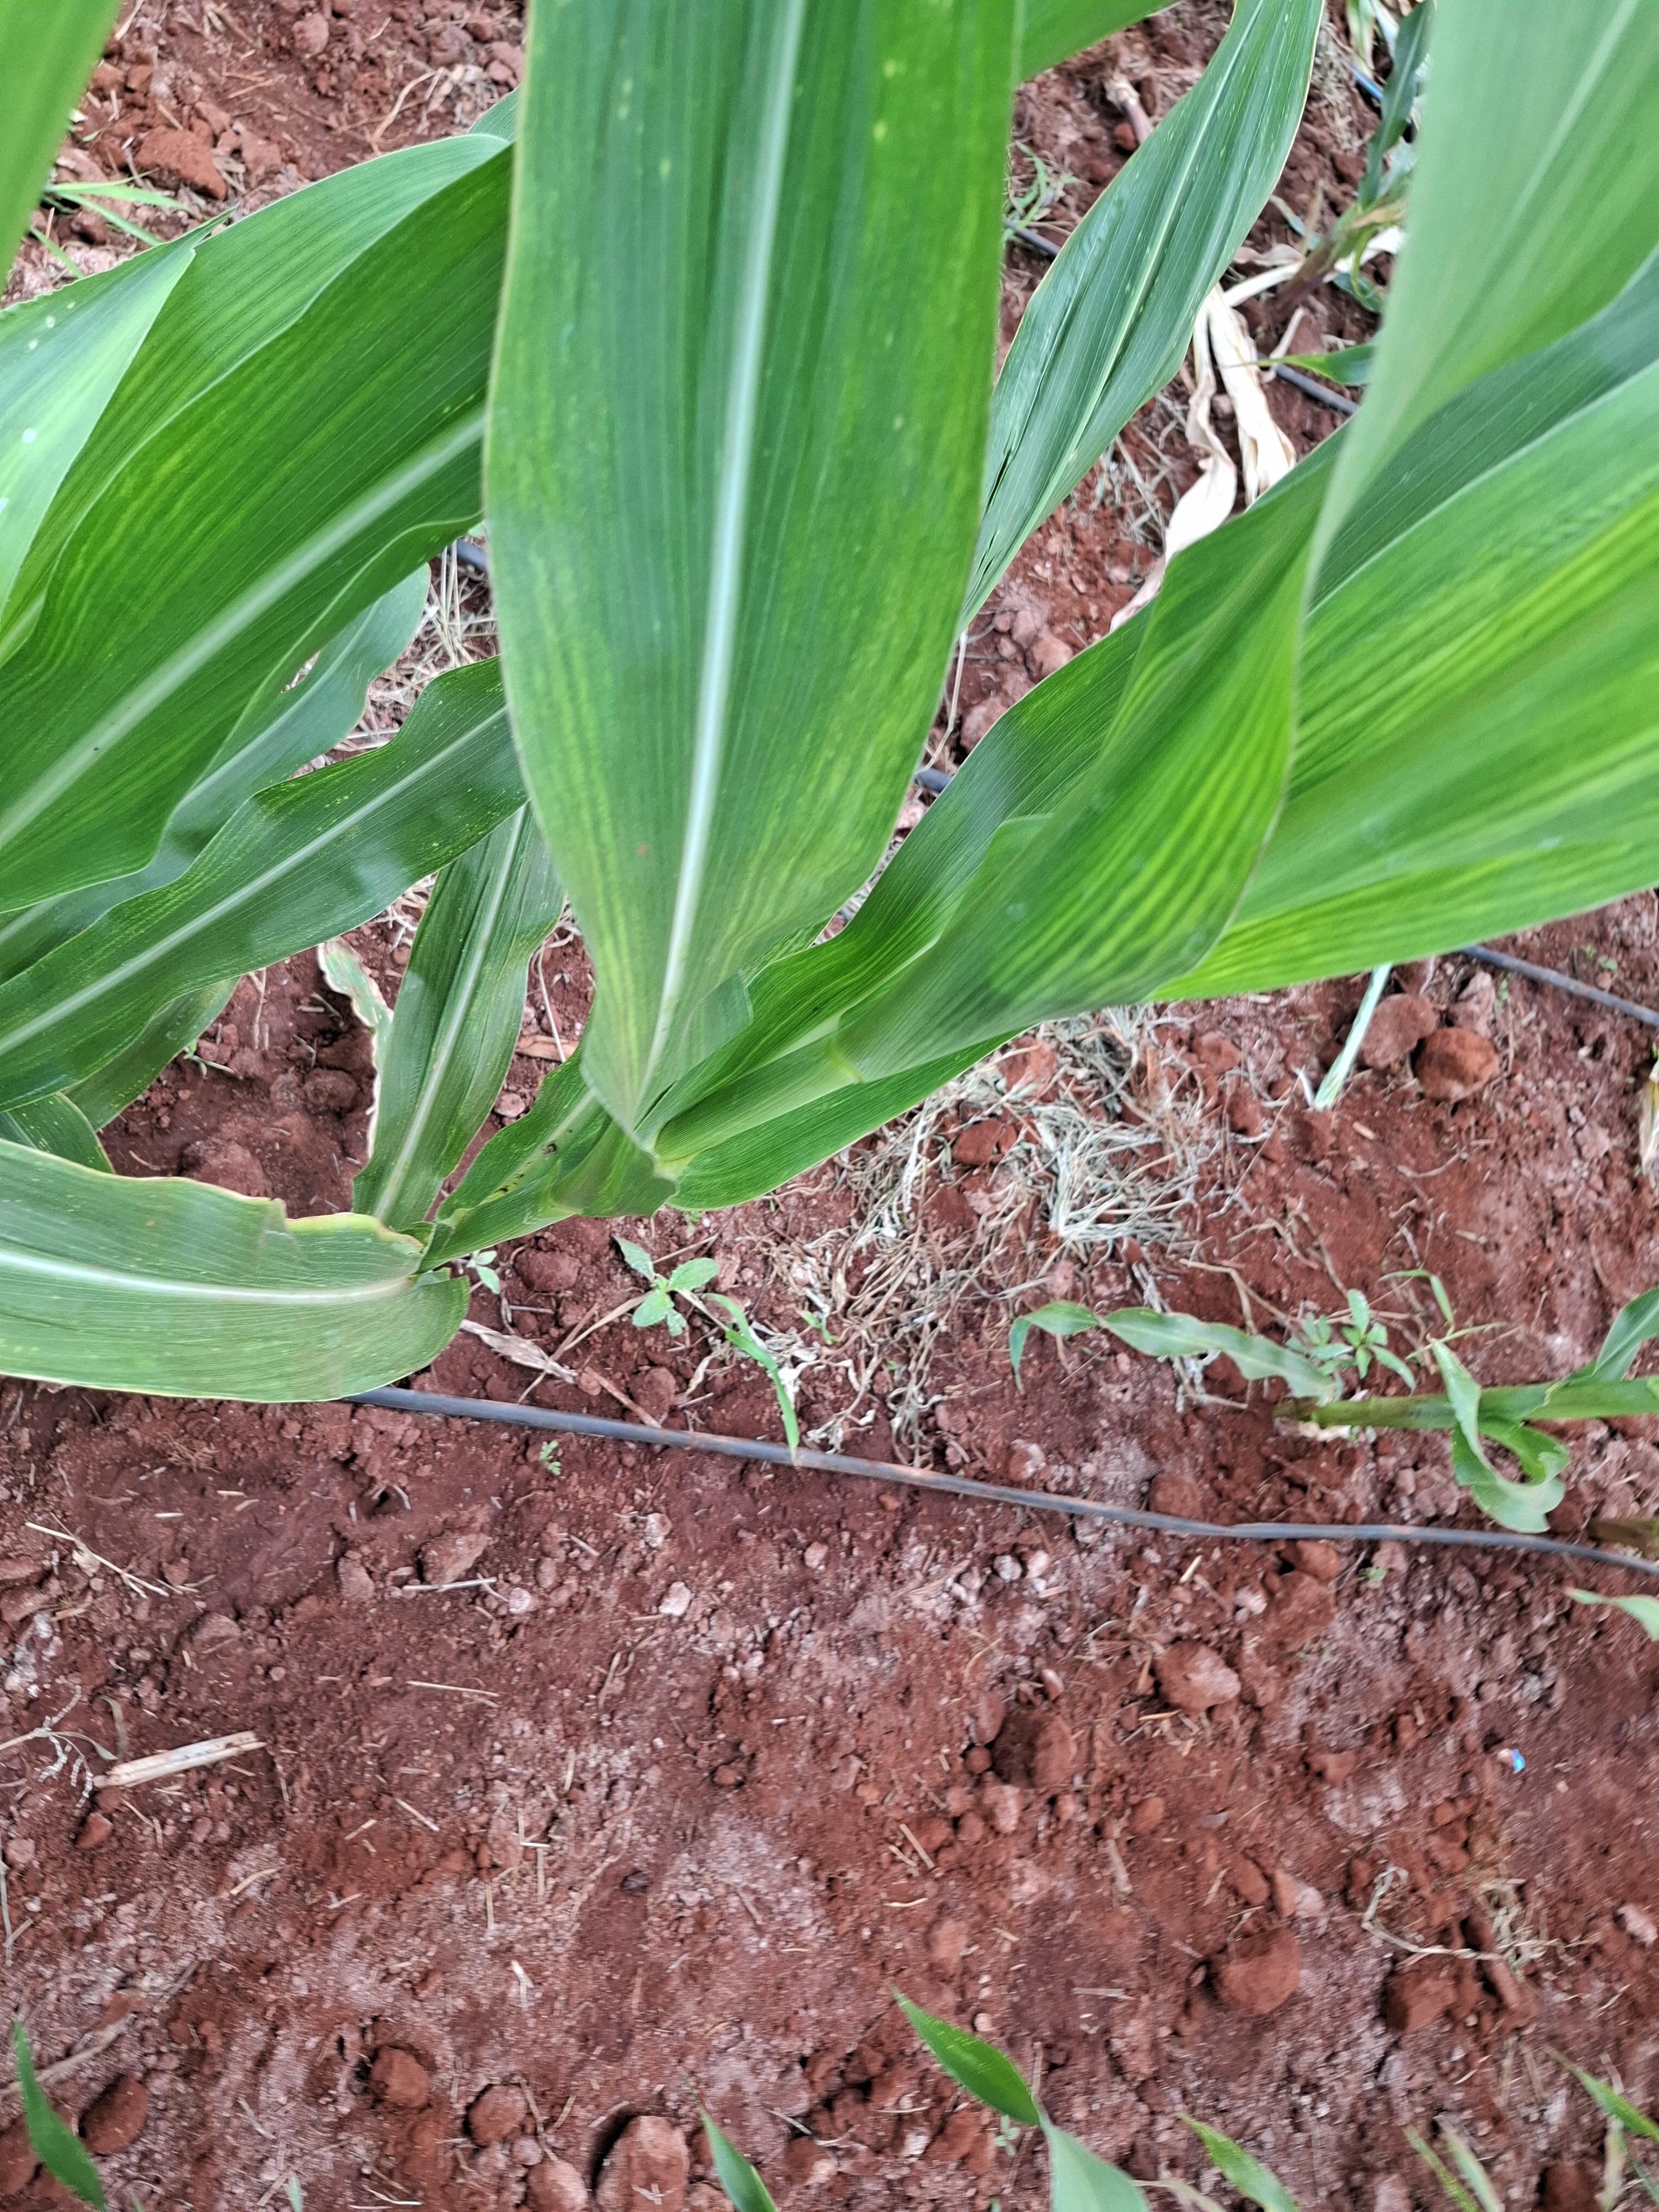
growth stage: vegetative
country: Kenya
